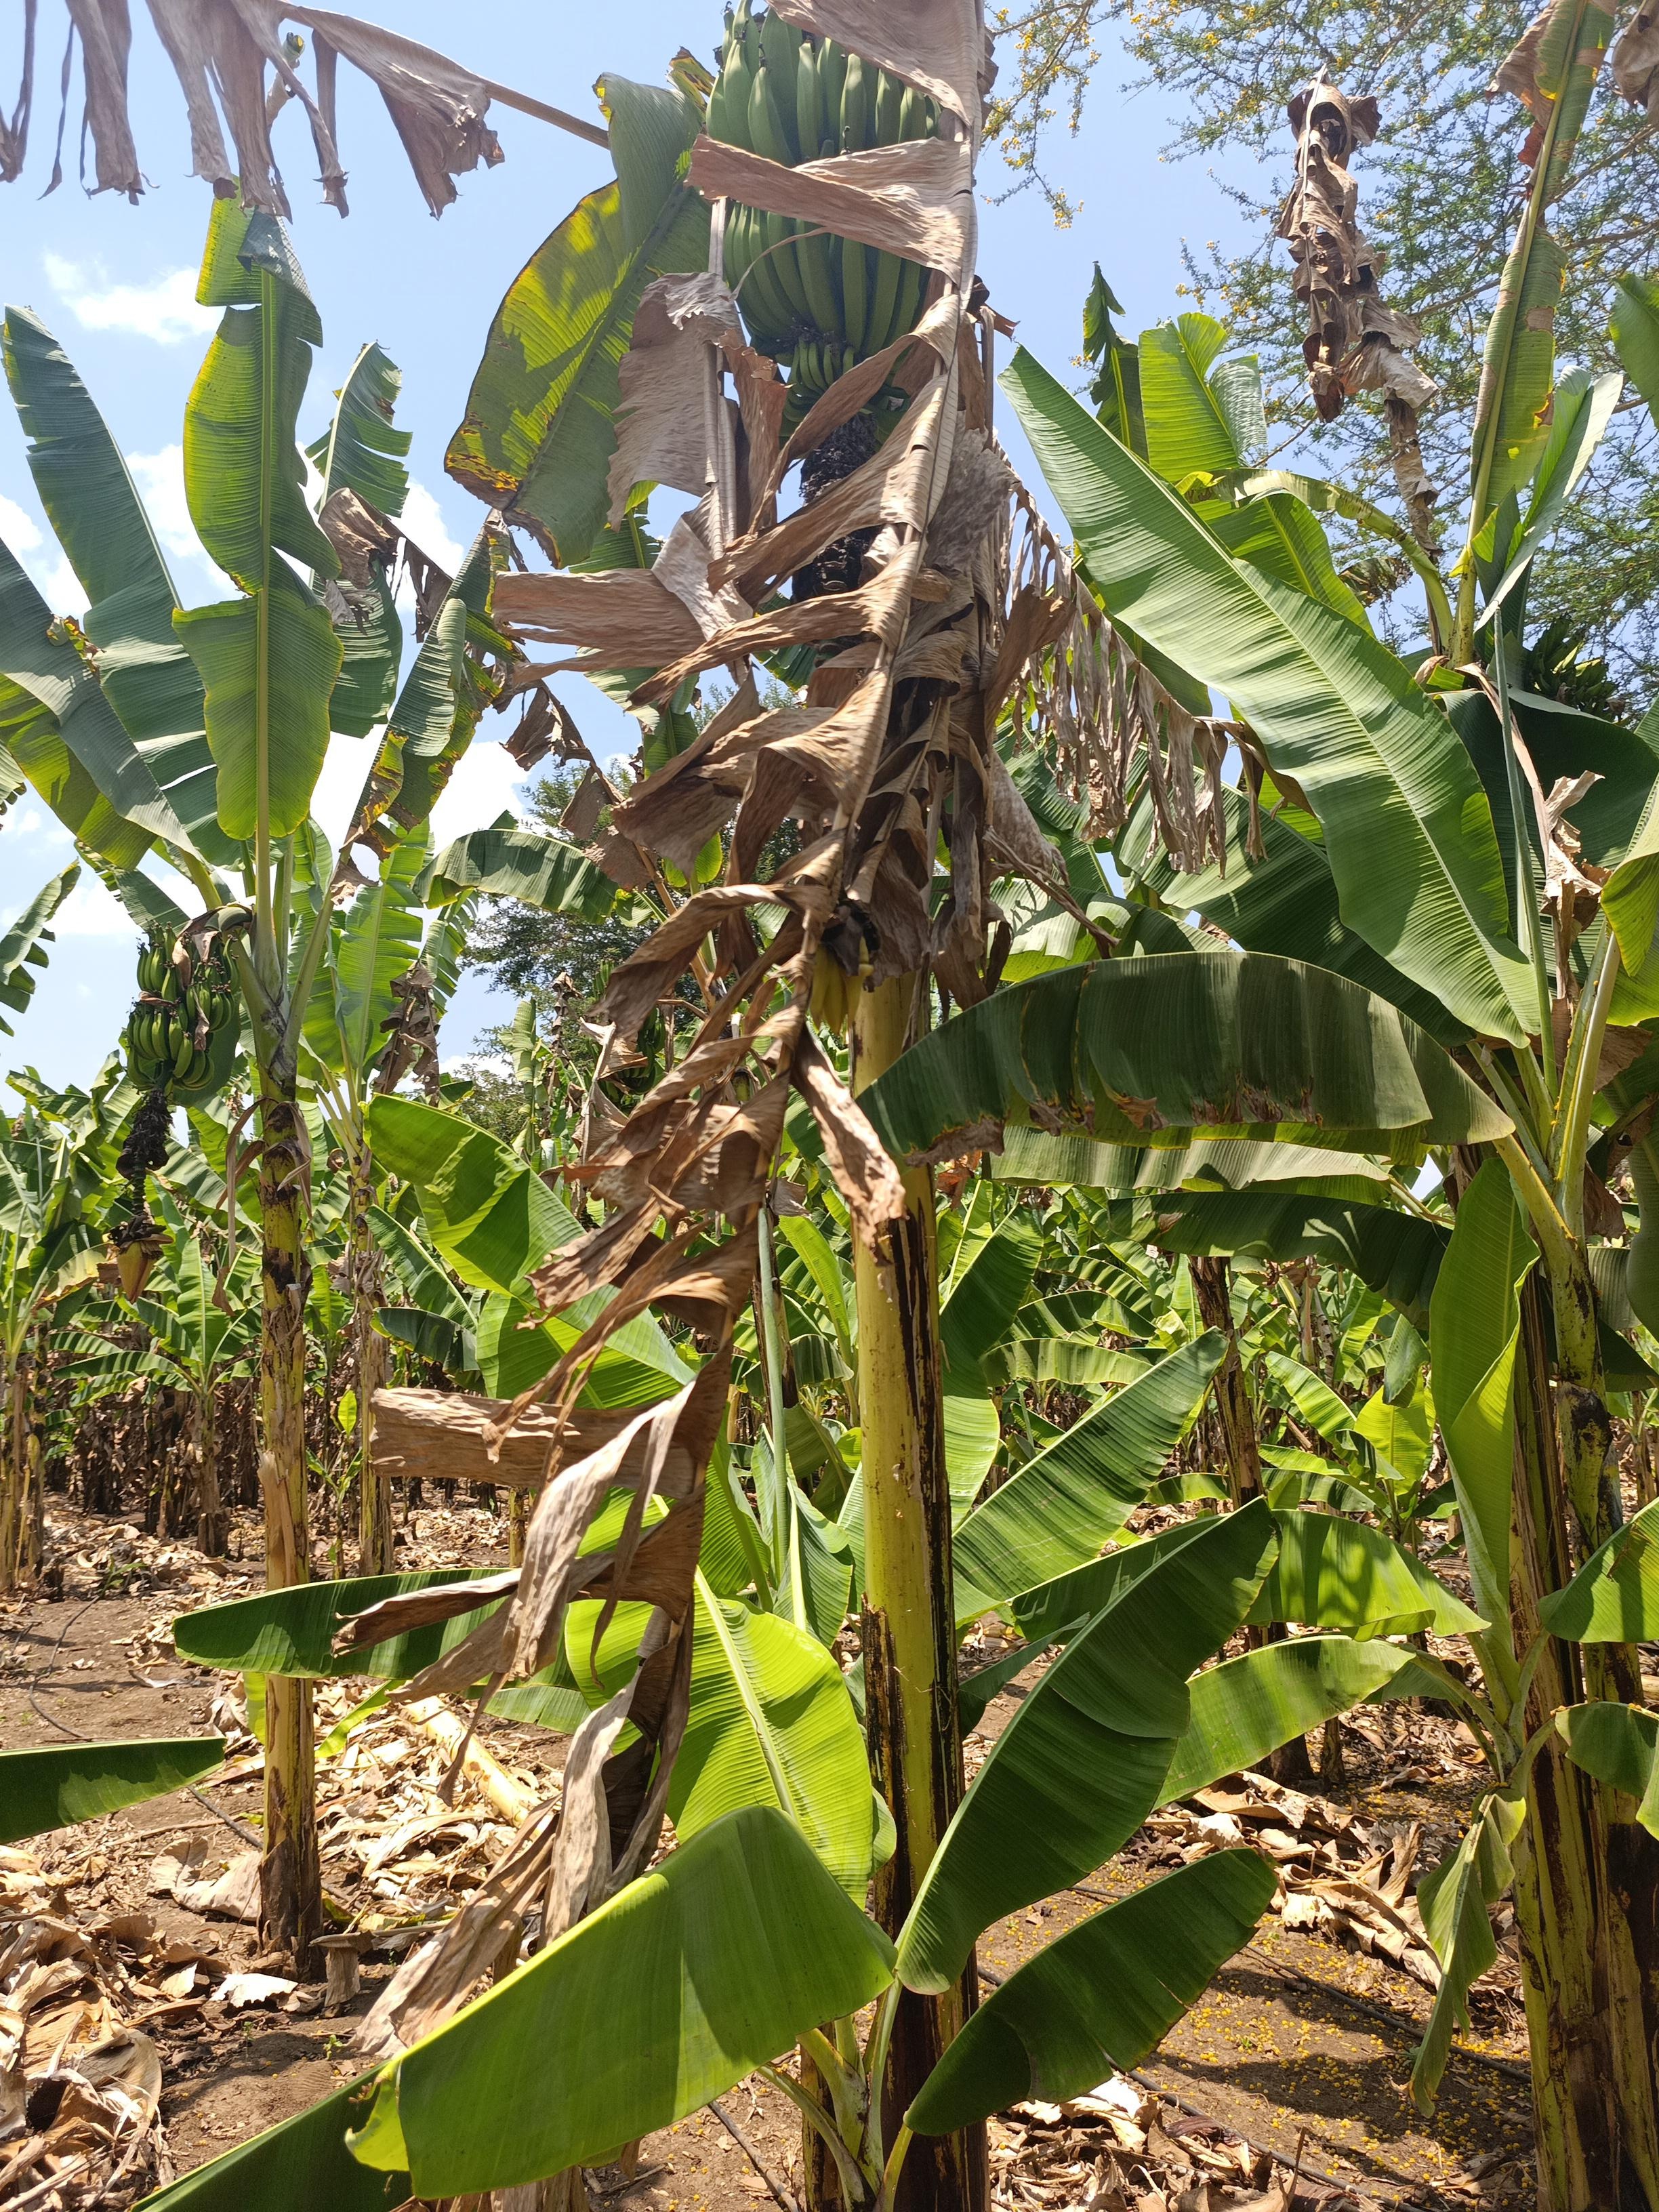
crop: banana
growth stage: development fruit
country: Tanzania
